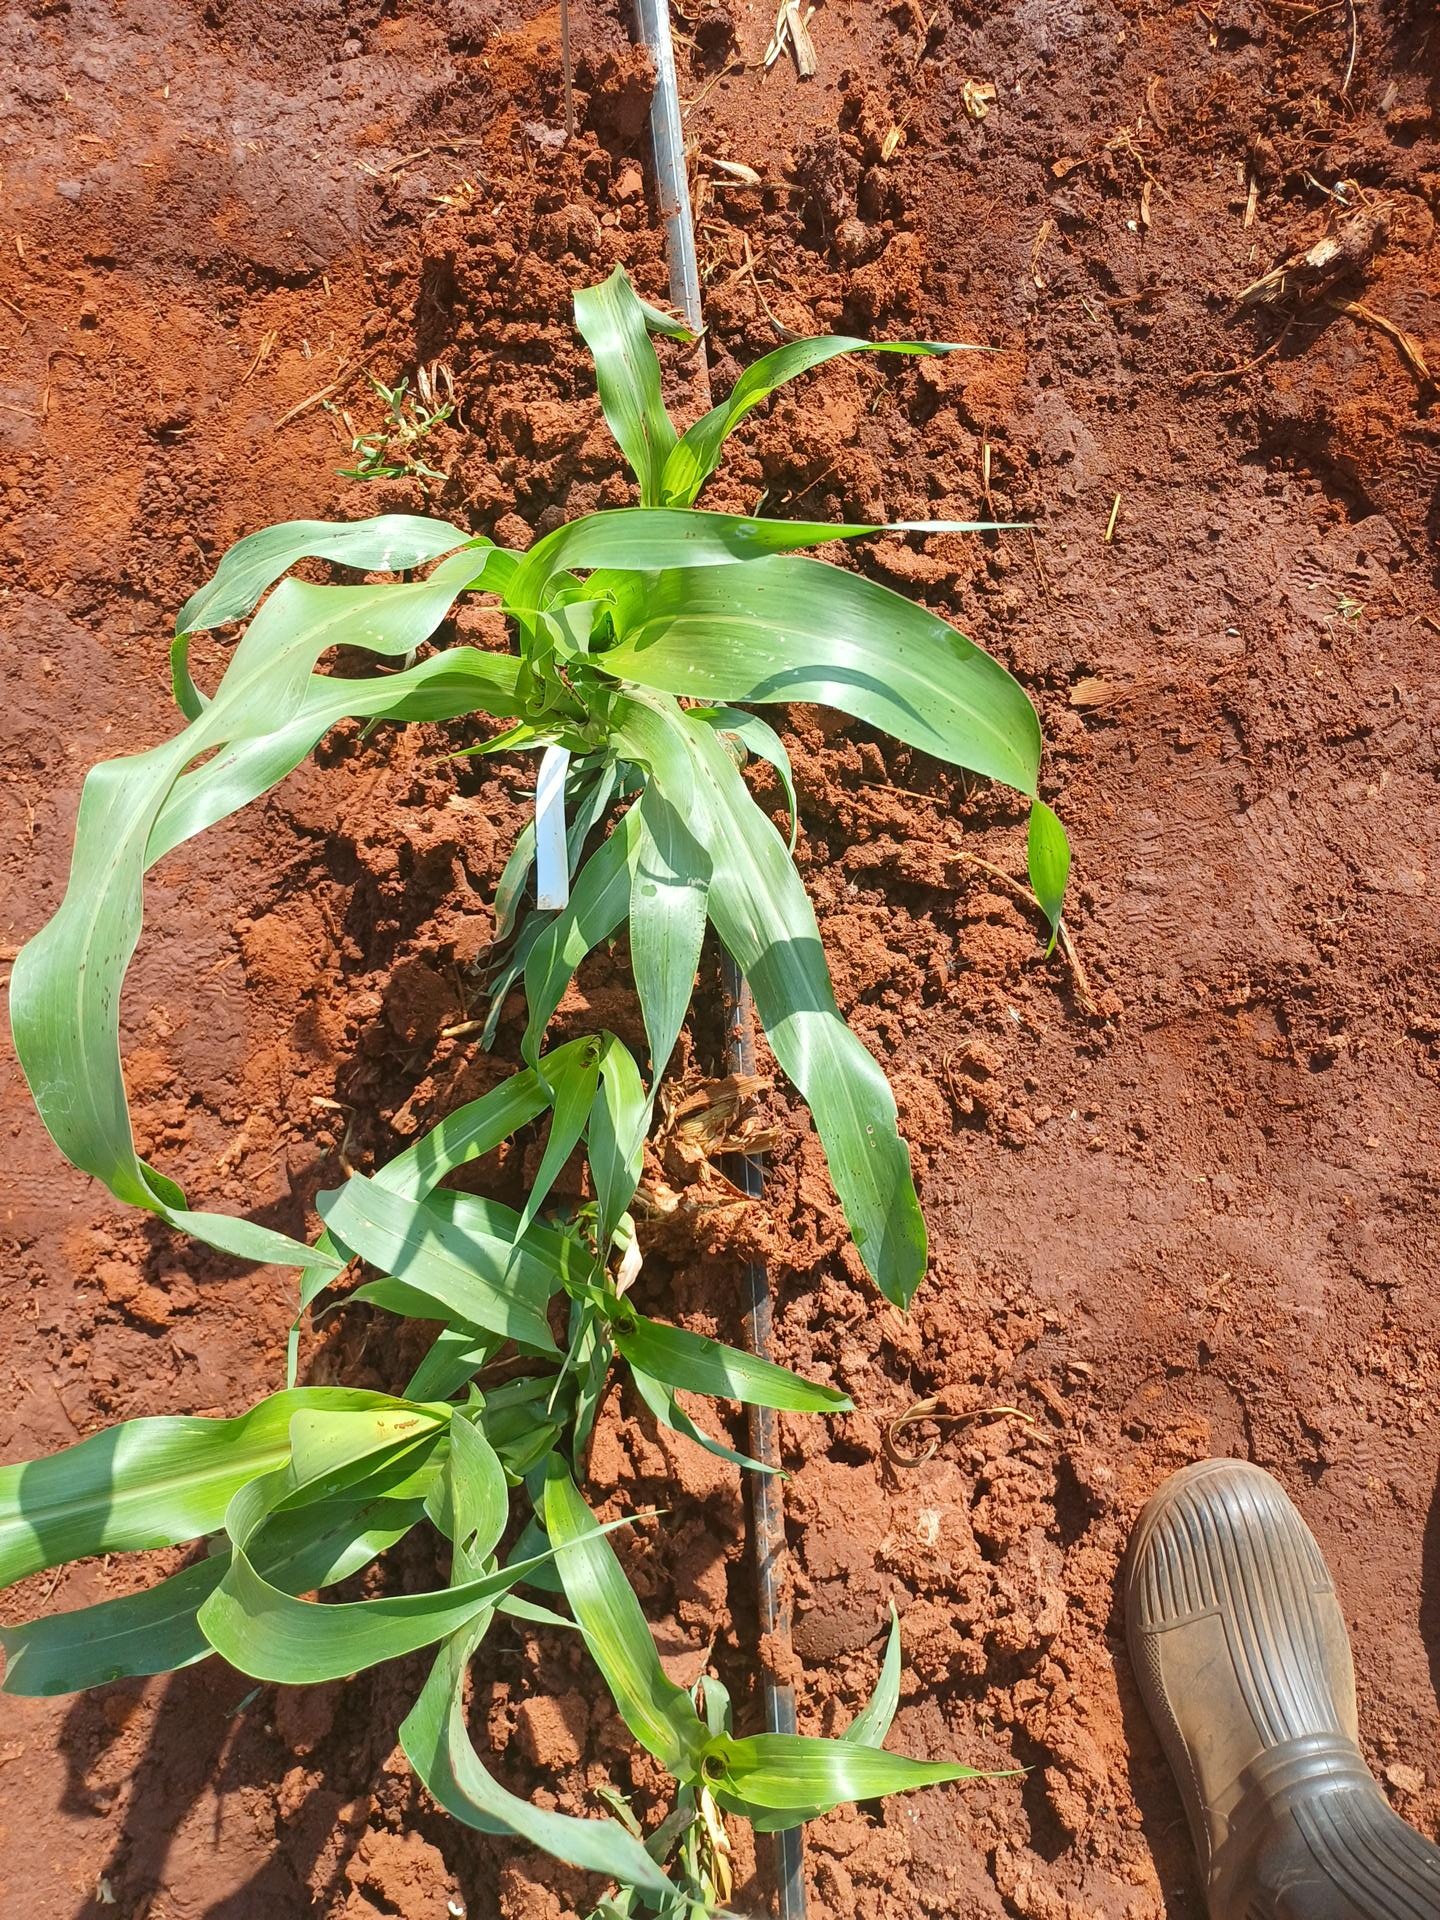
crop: sorghum
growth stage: vegetative
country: Kenya
